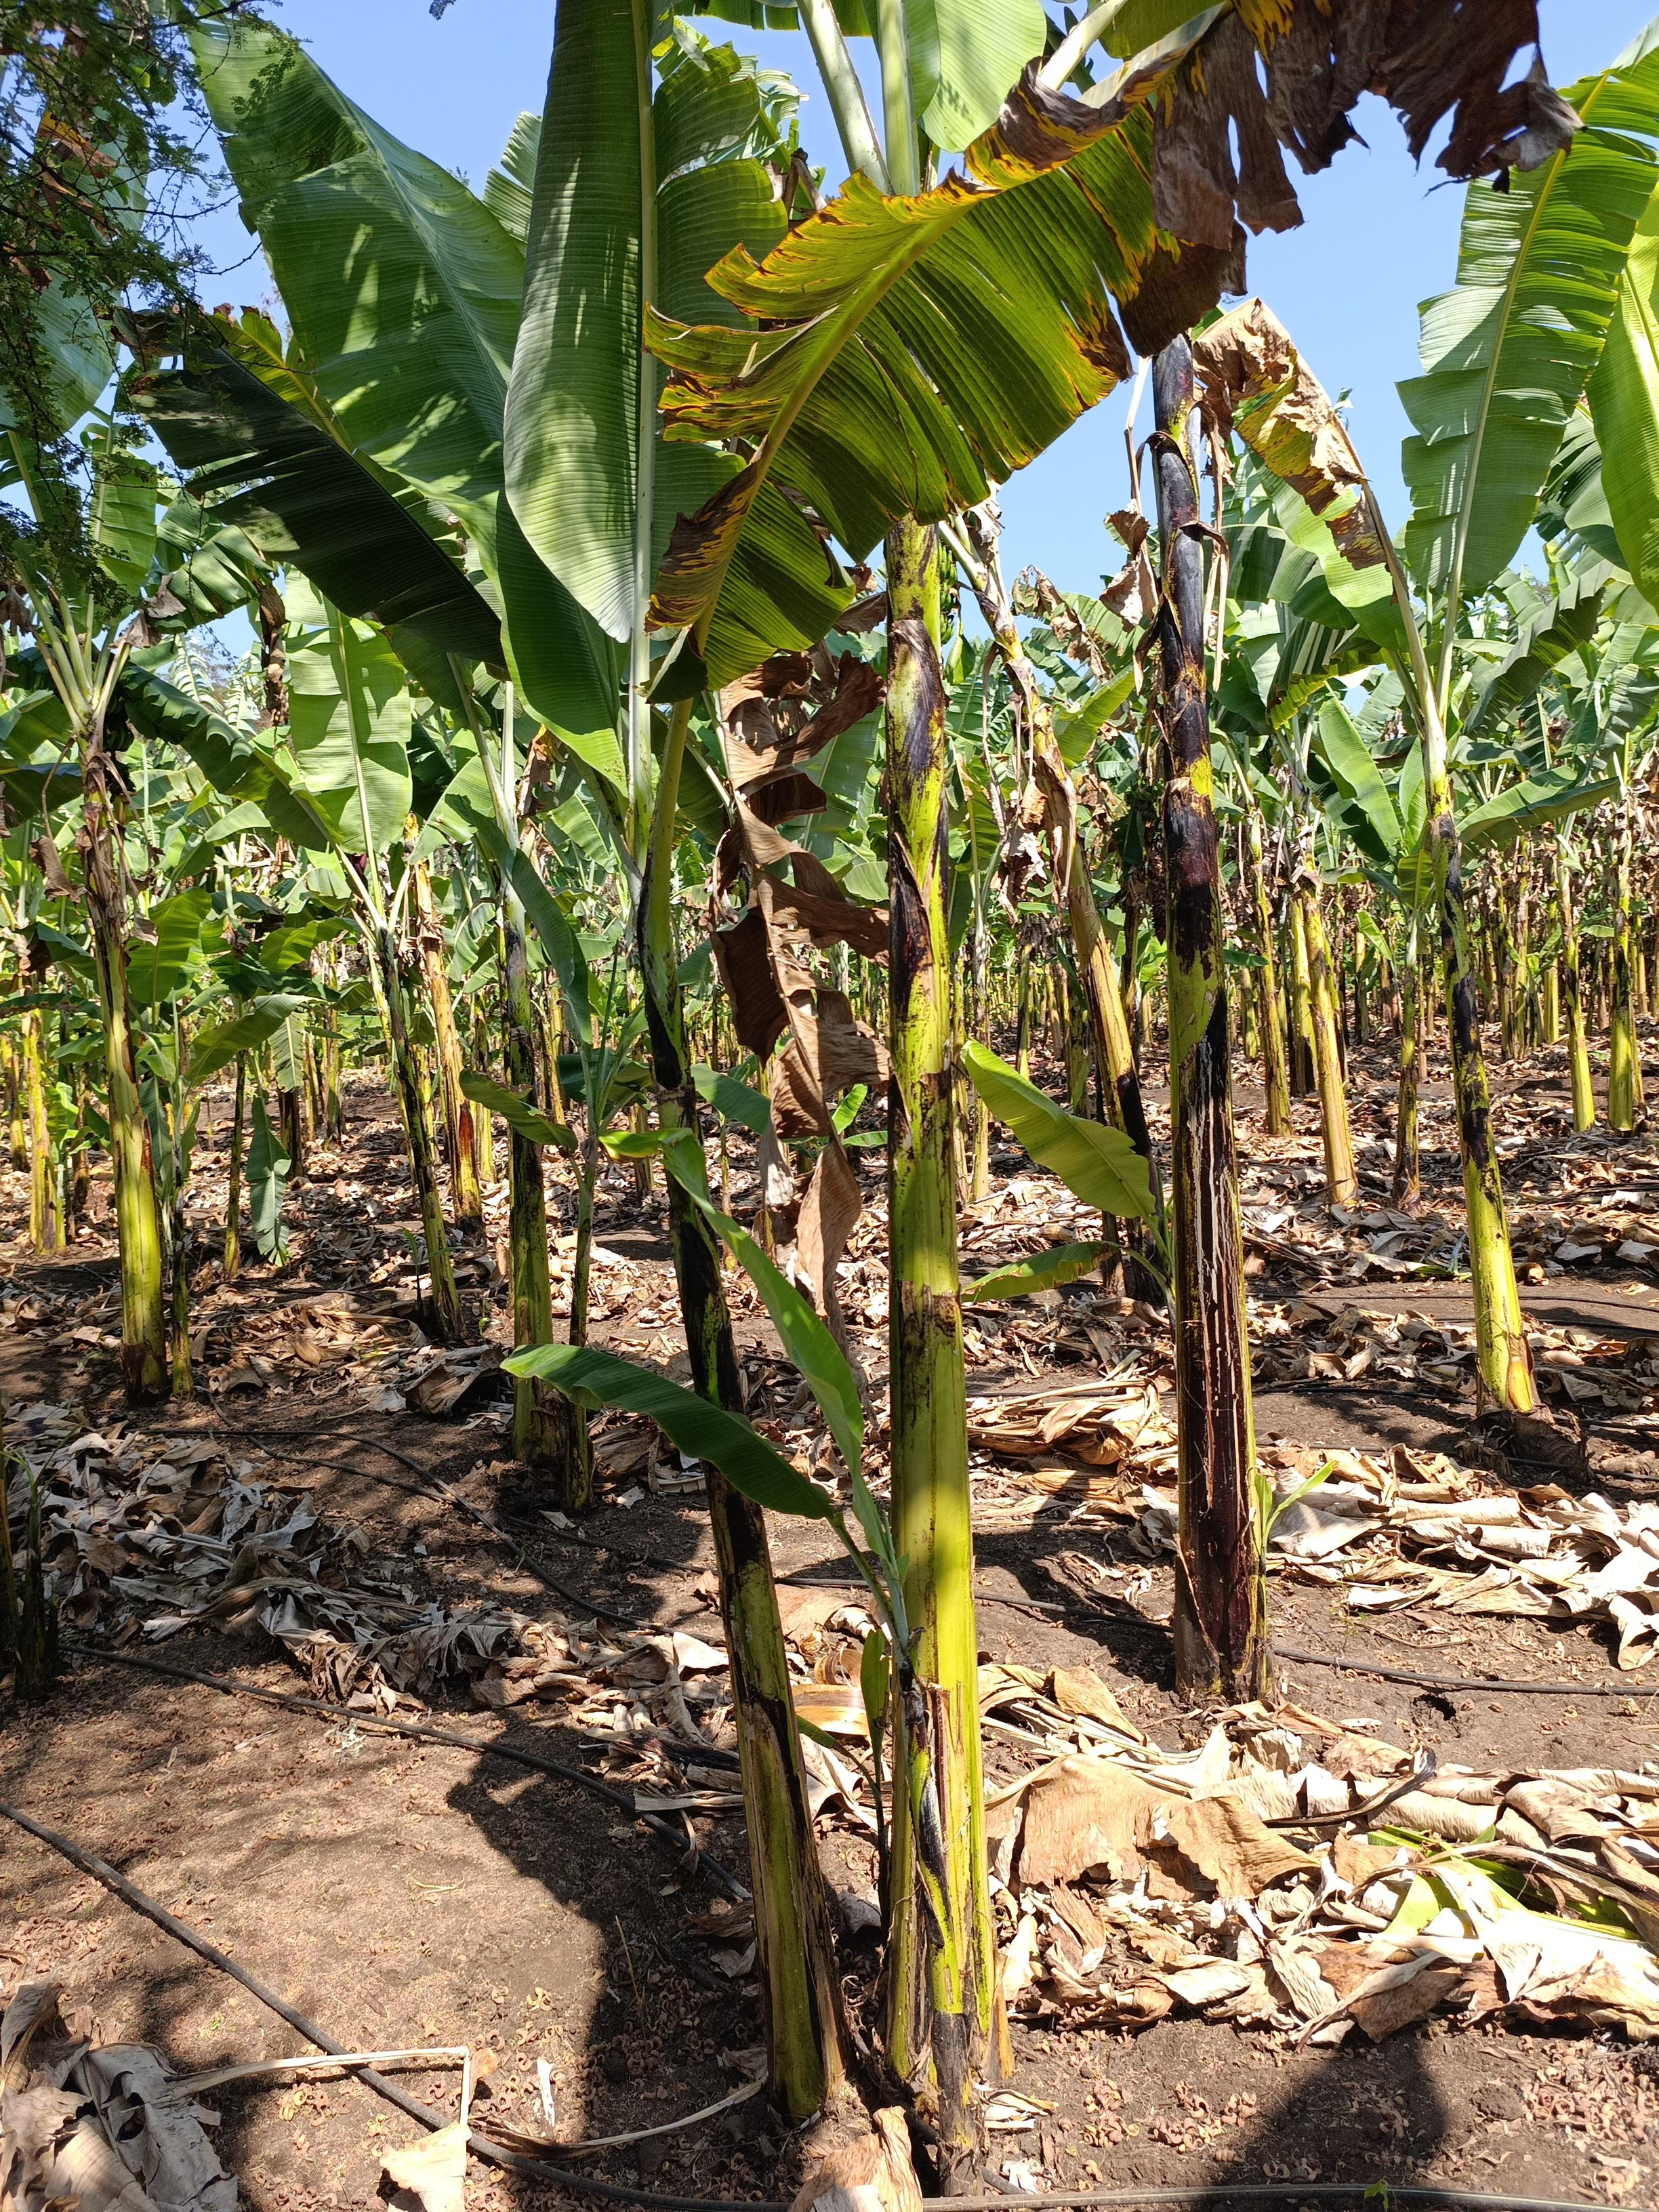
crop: banana
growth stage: vegetative
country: Tanzania
